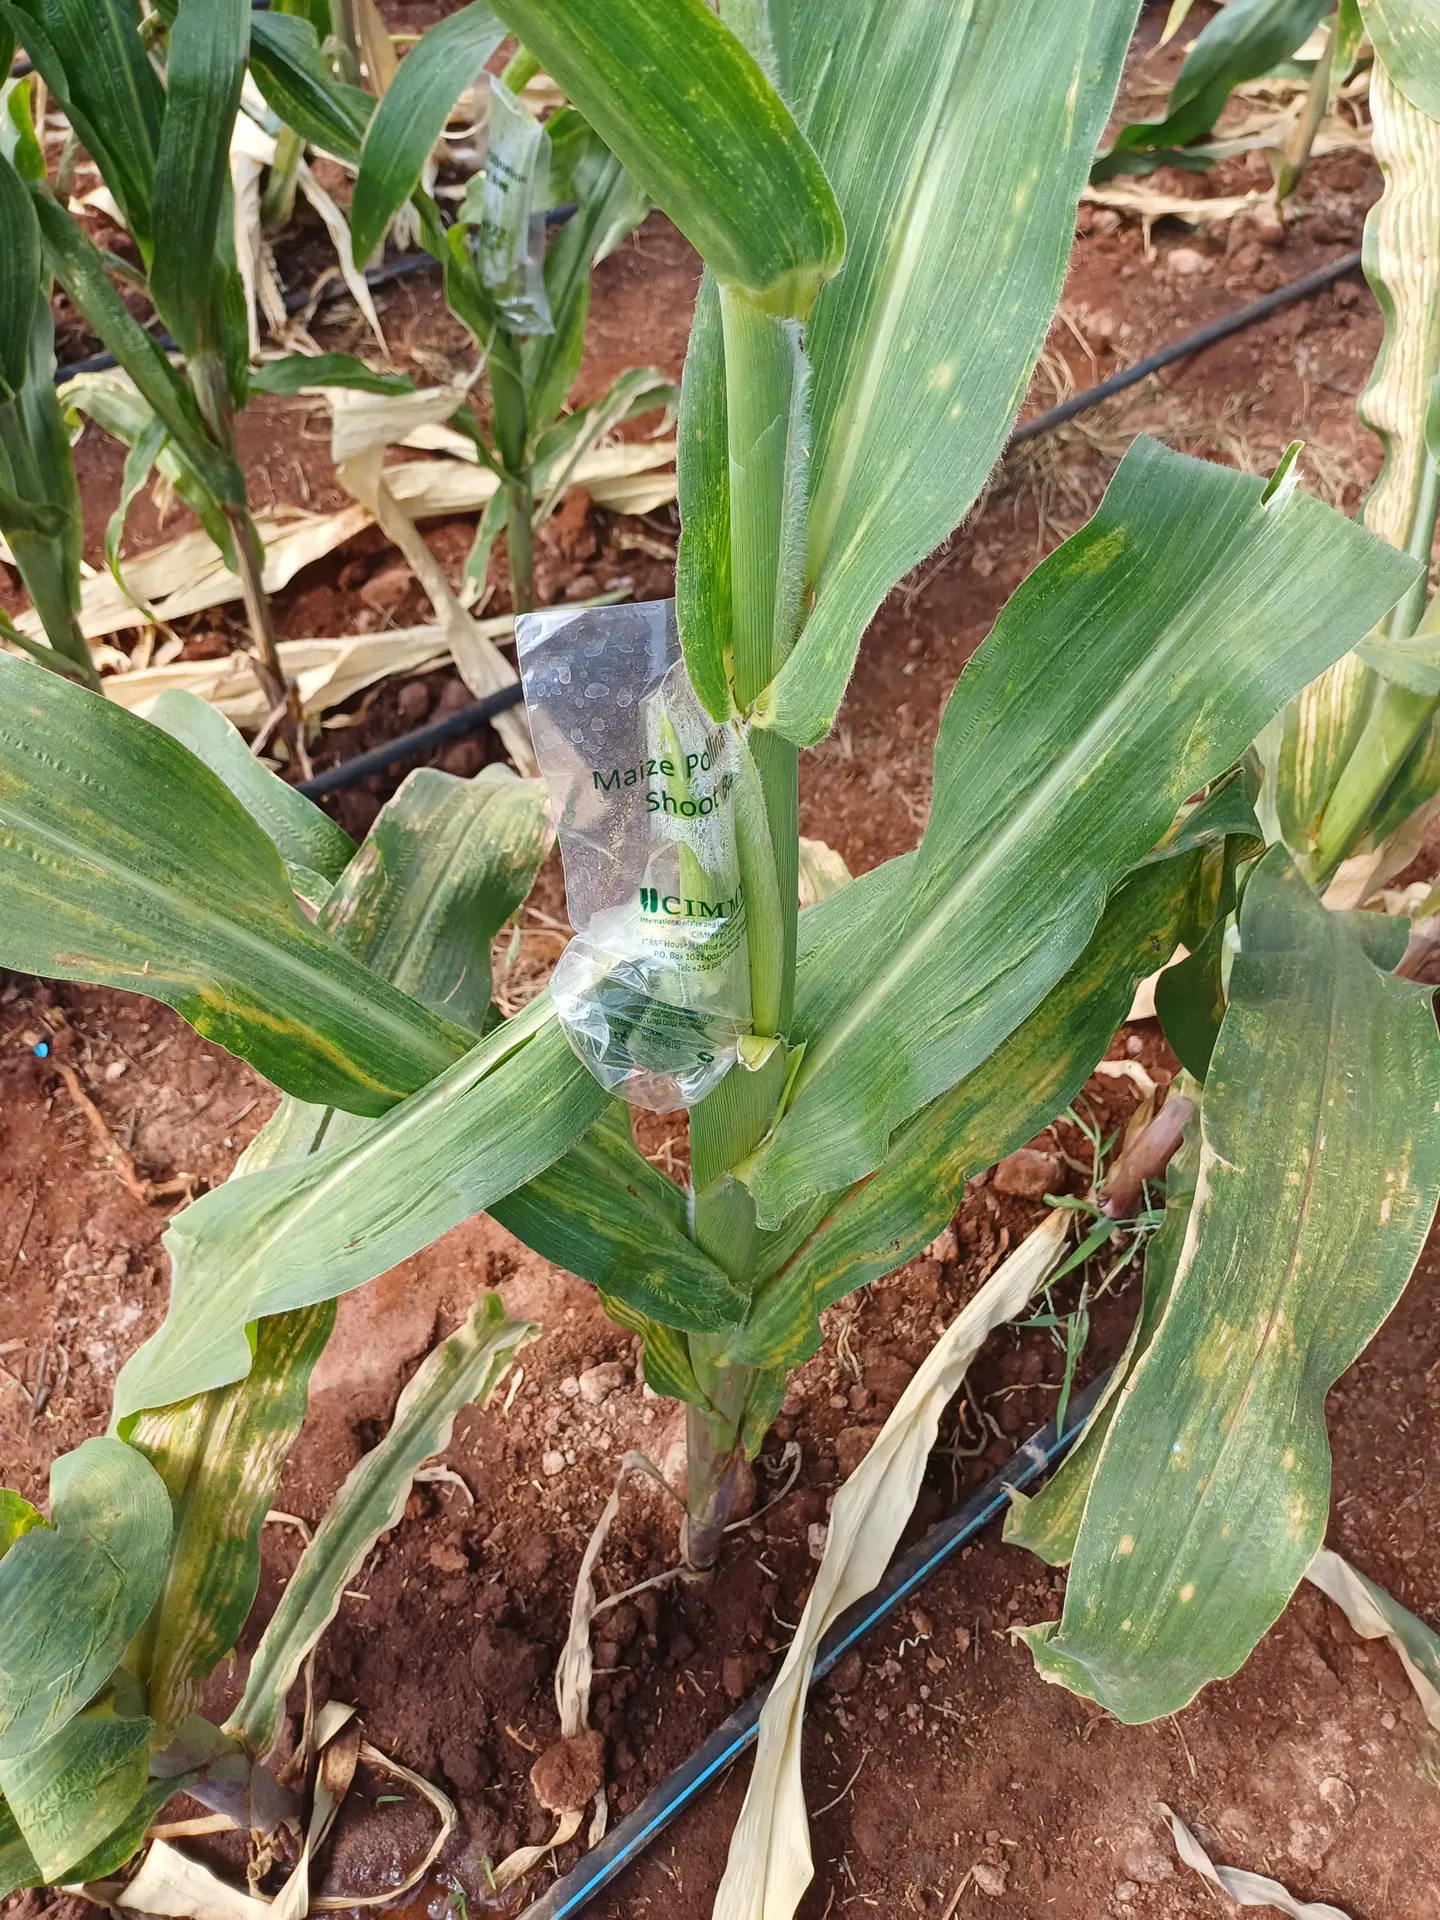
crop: maize
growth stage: flowering
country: Kenya
